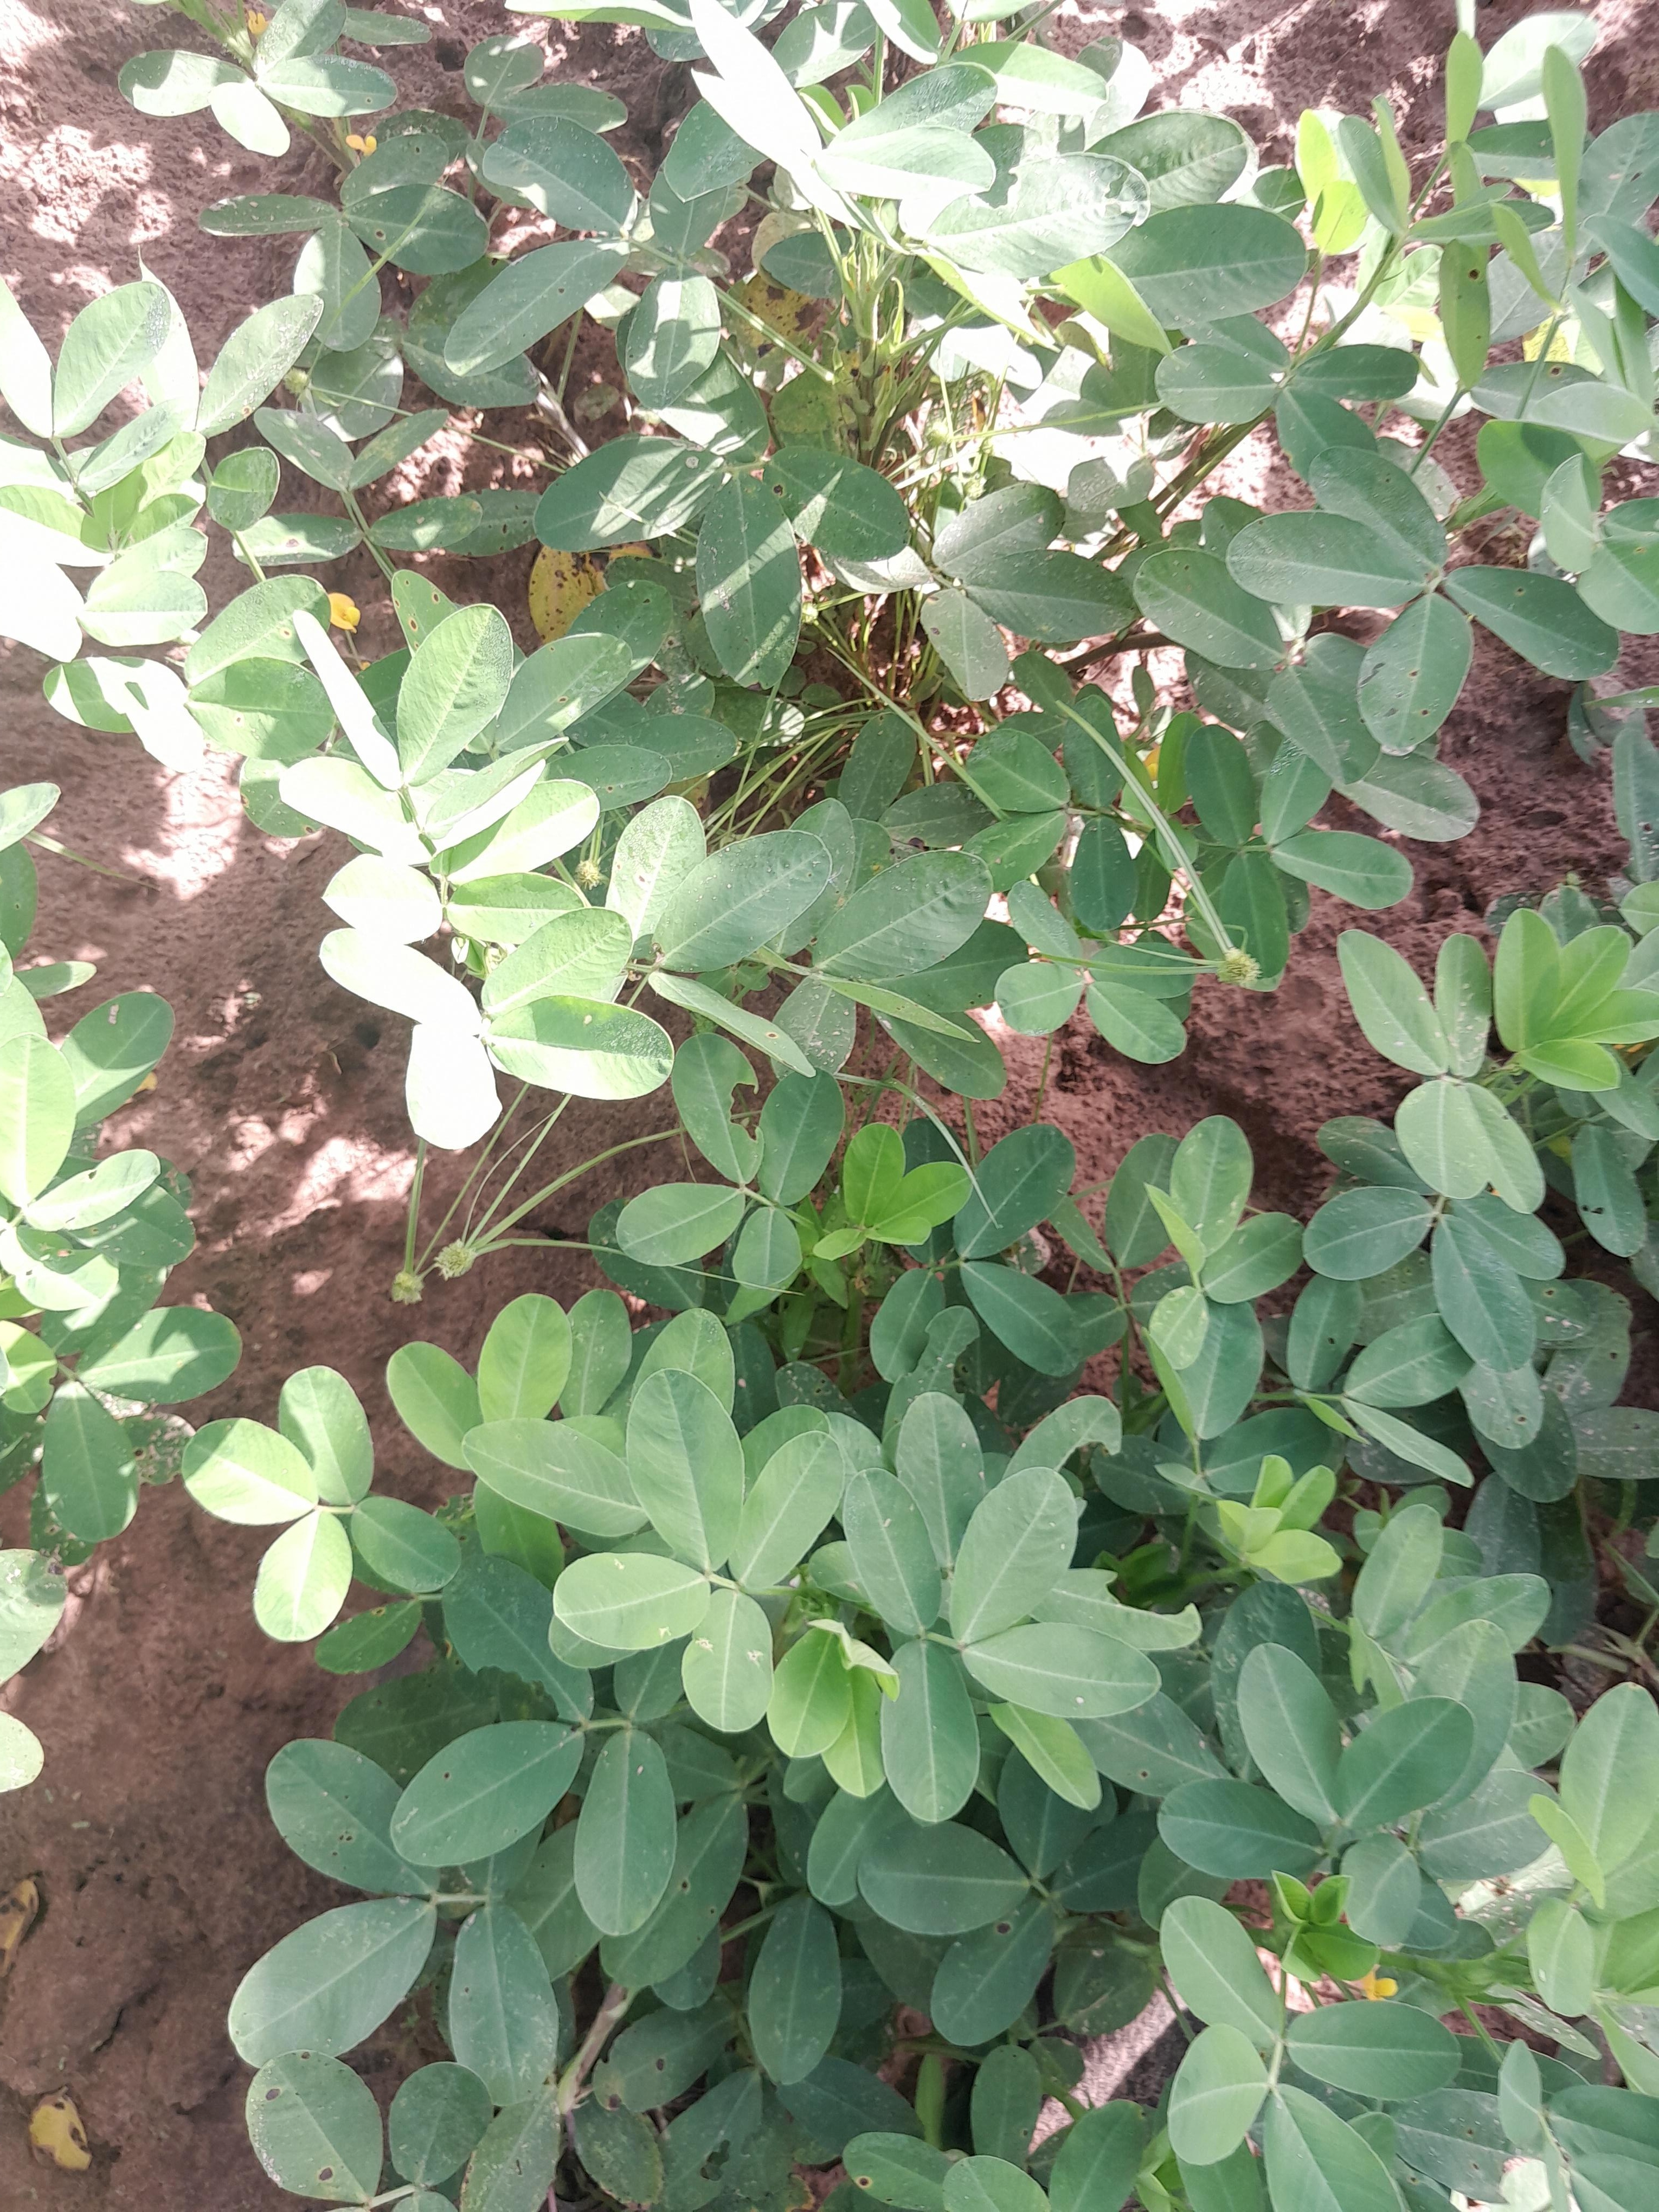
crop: groundnut
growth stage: flowering
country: Senegal
